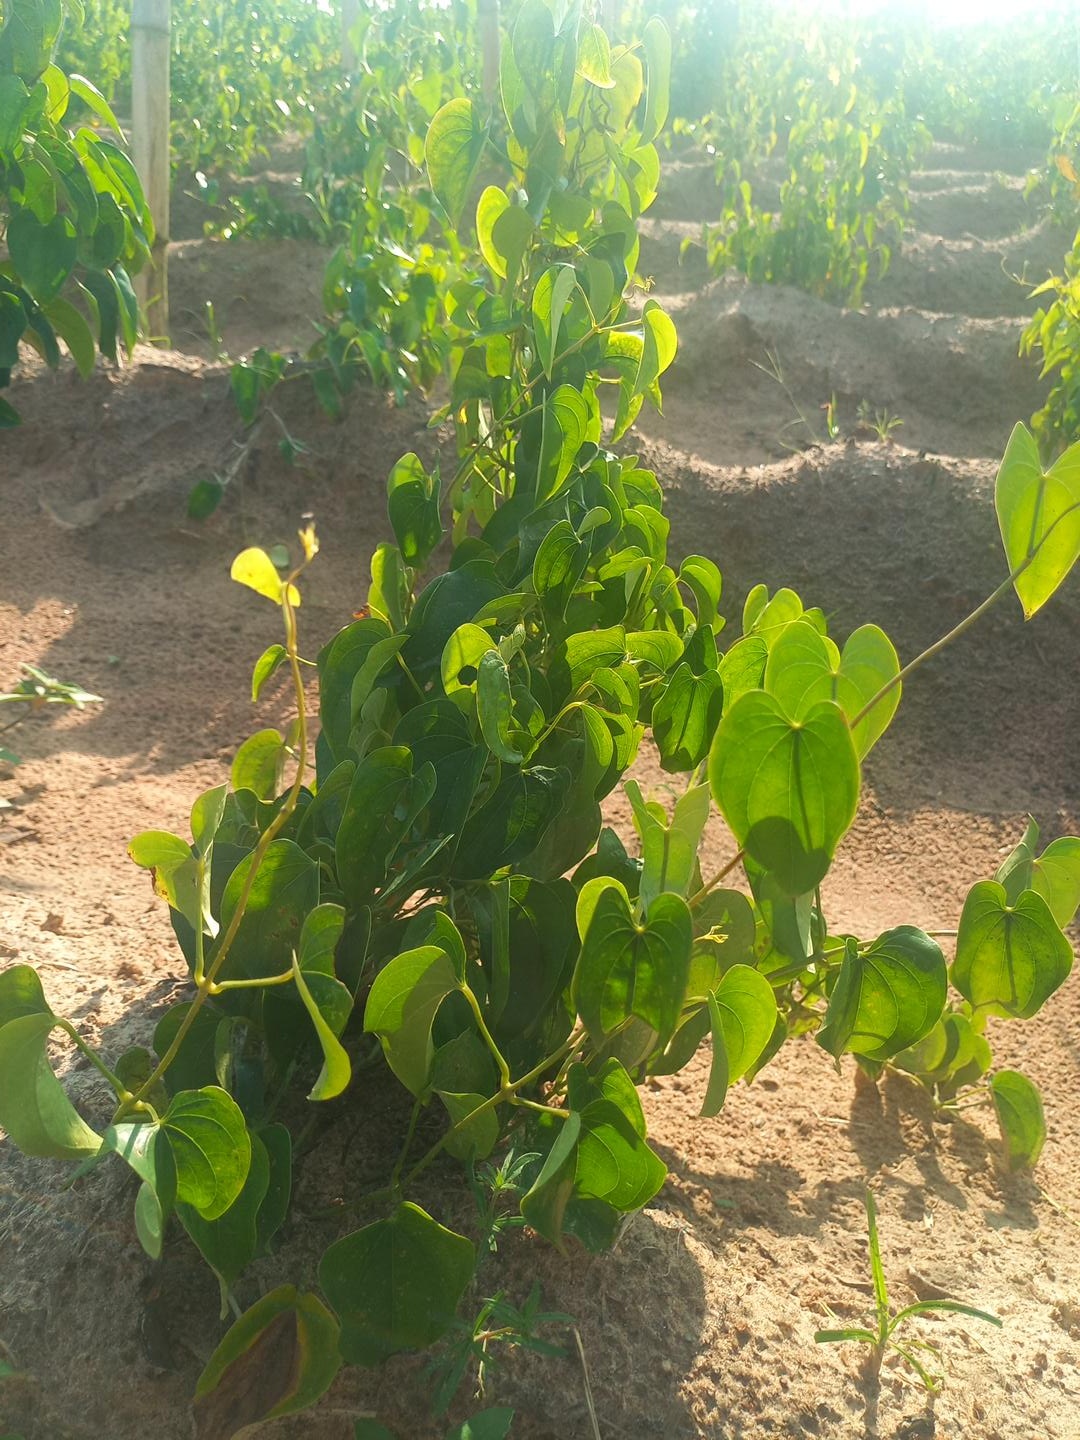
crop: yam
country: Nigeria
